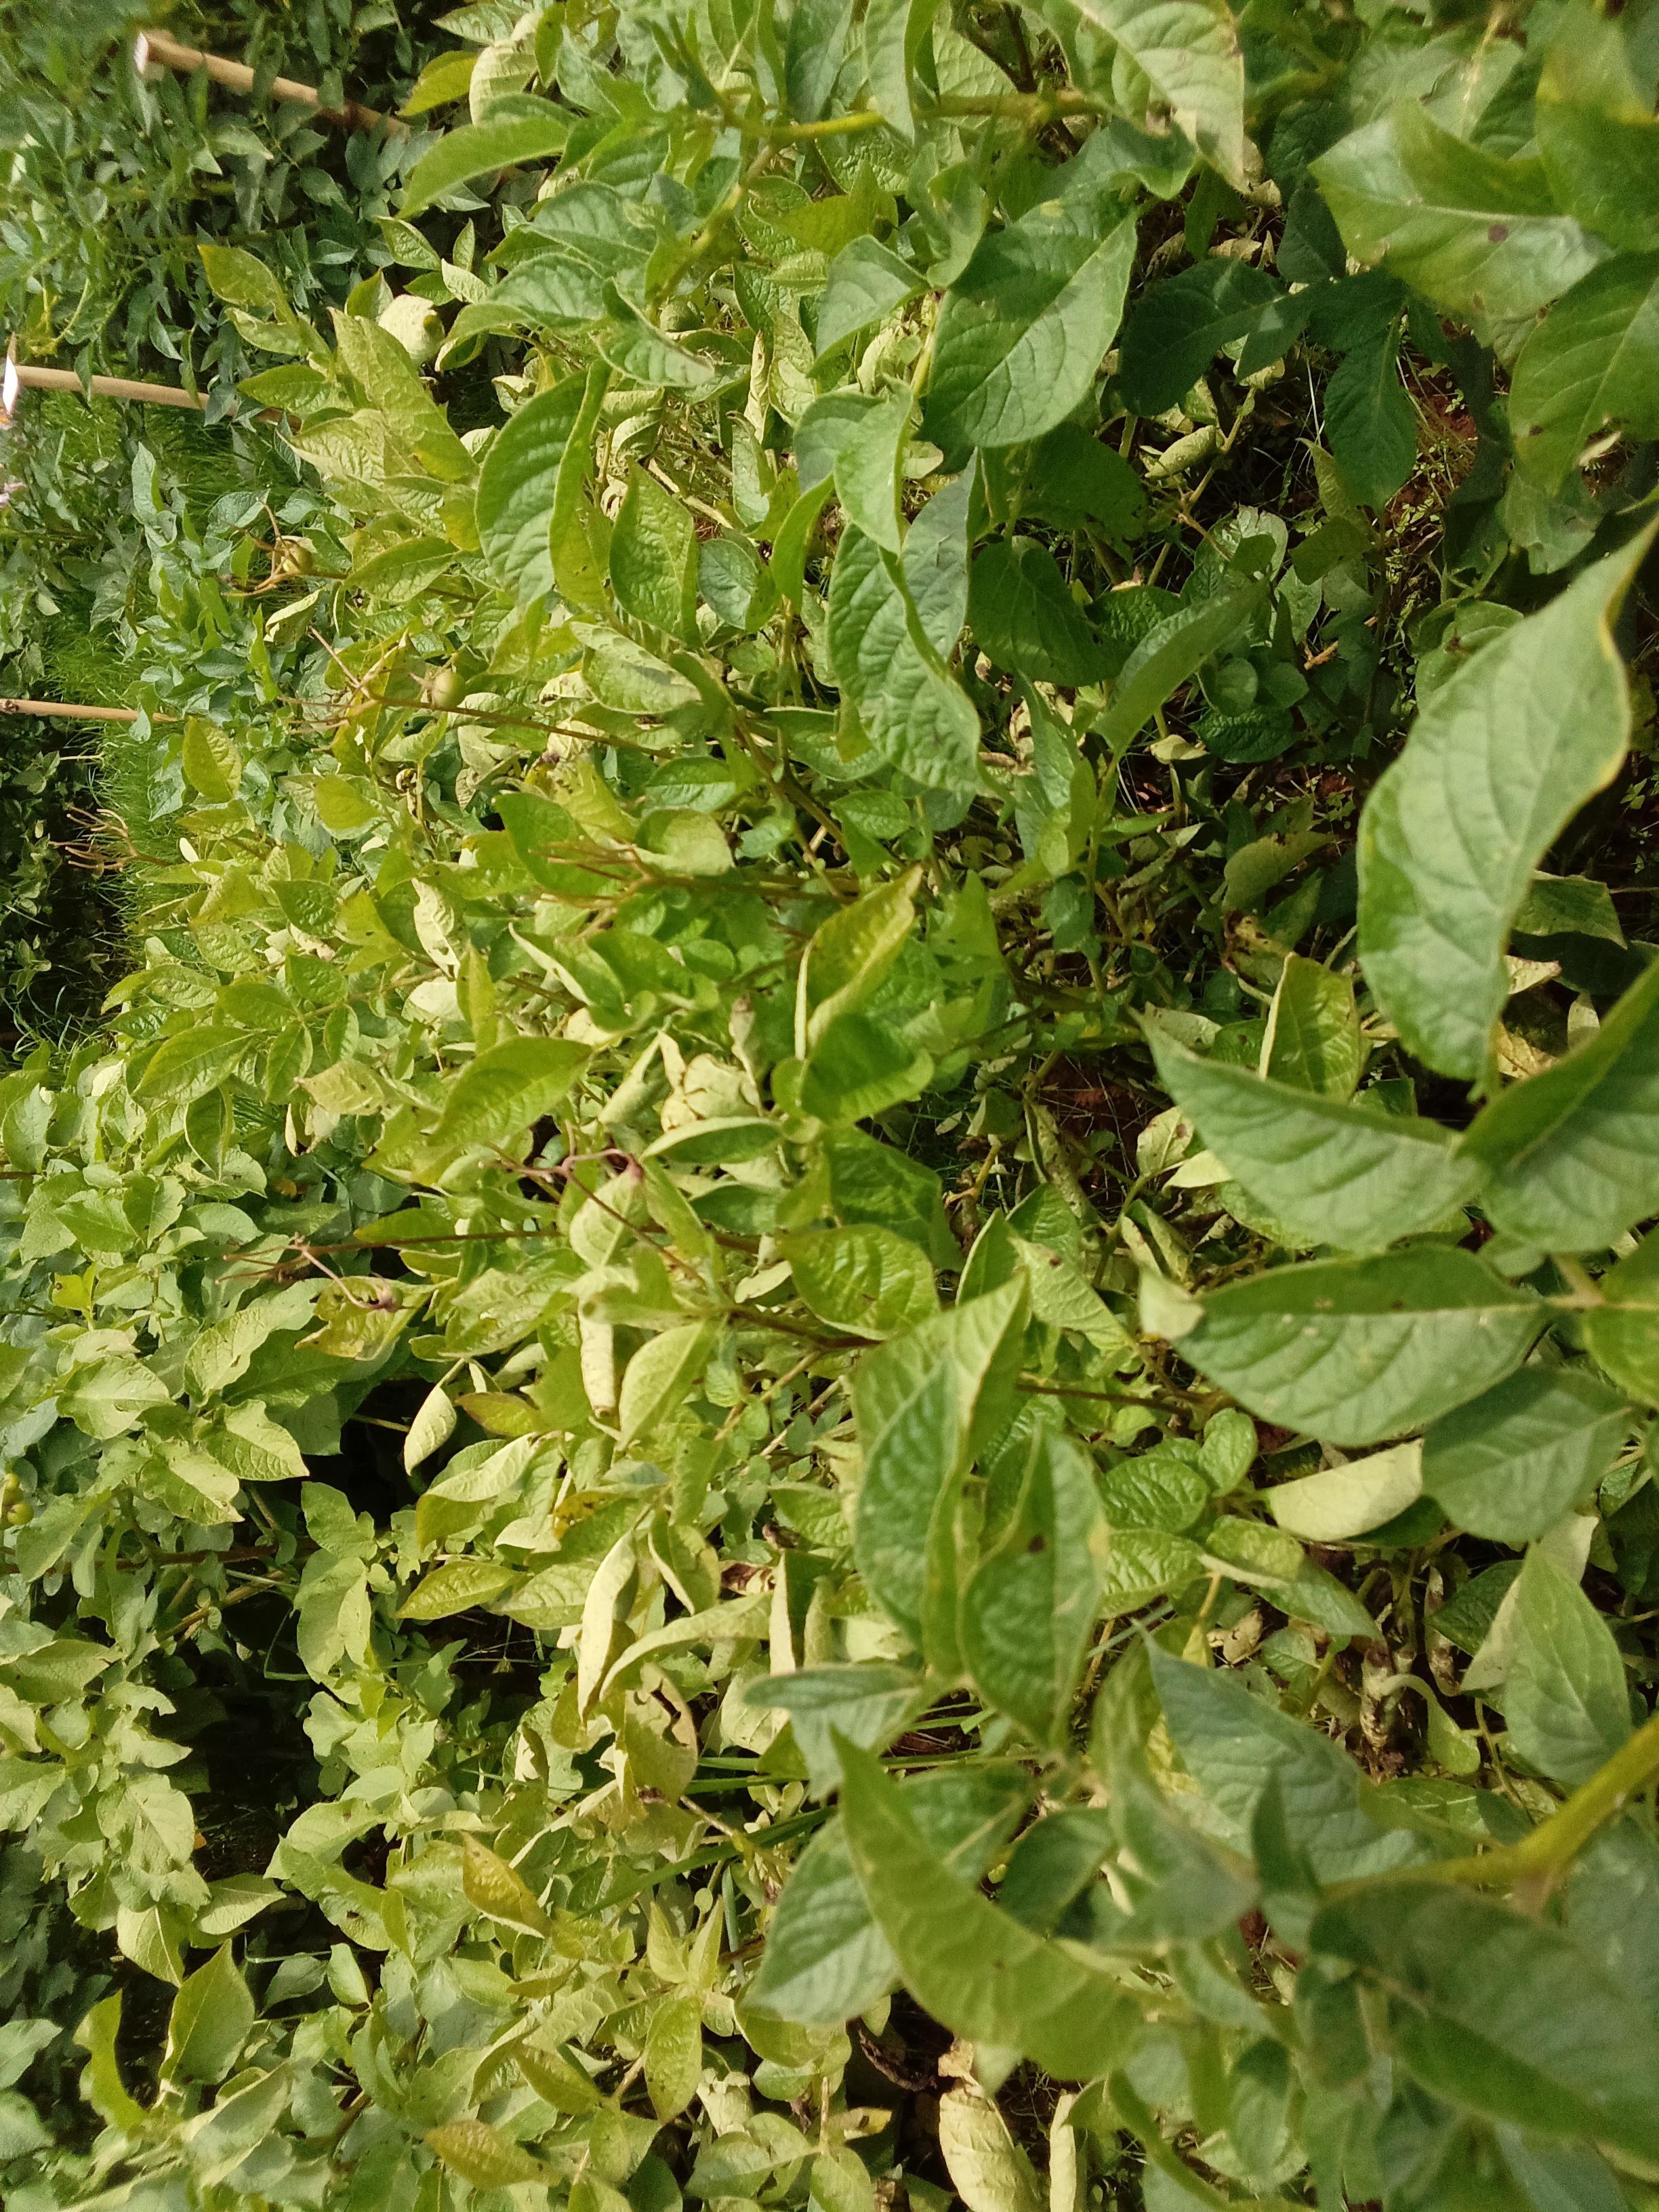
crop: potato
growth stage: harvest maturity
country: Kenya
